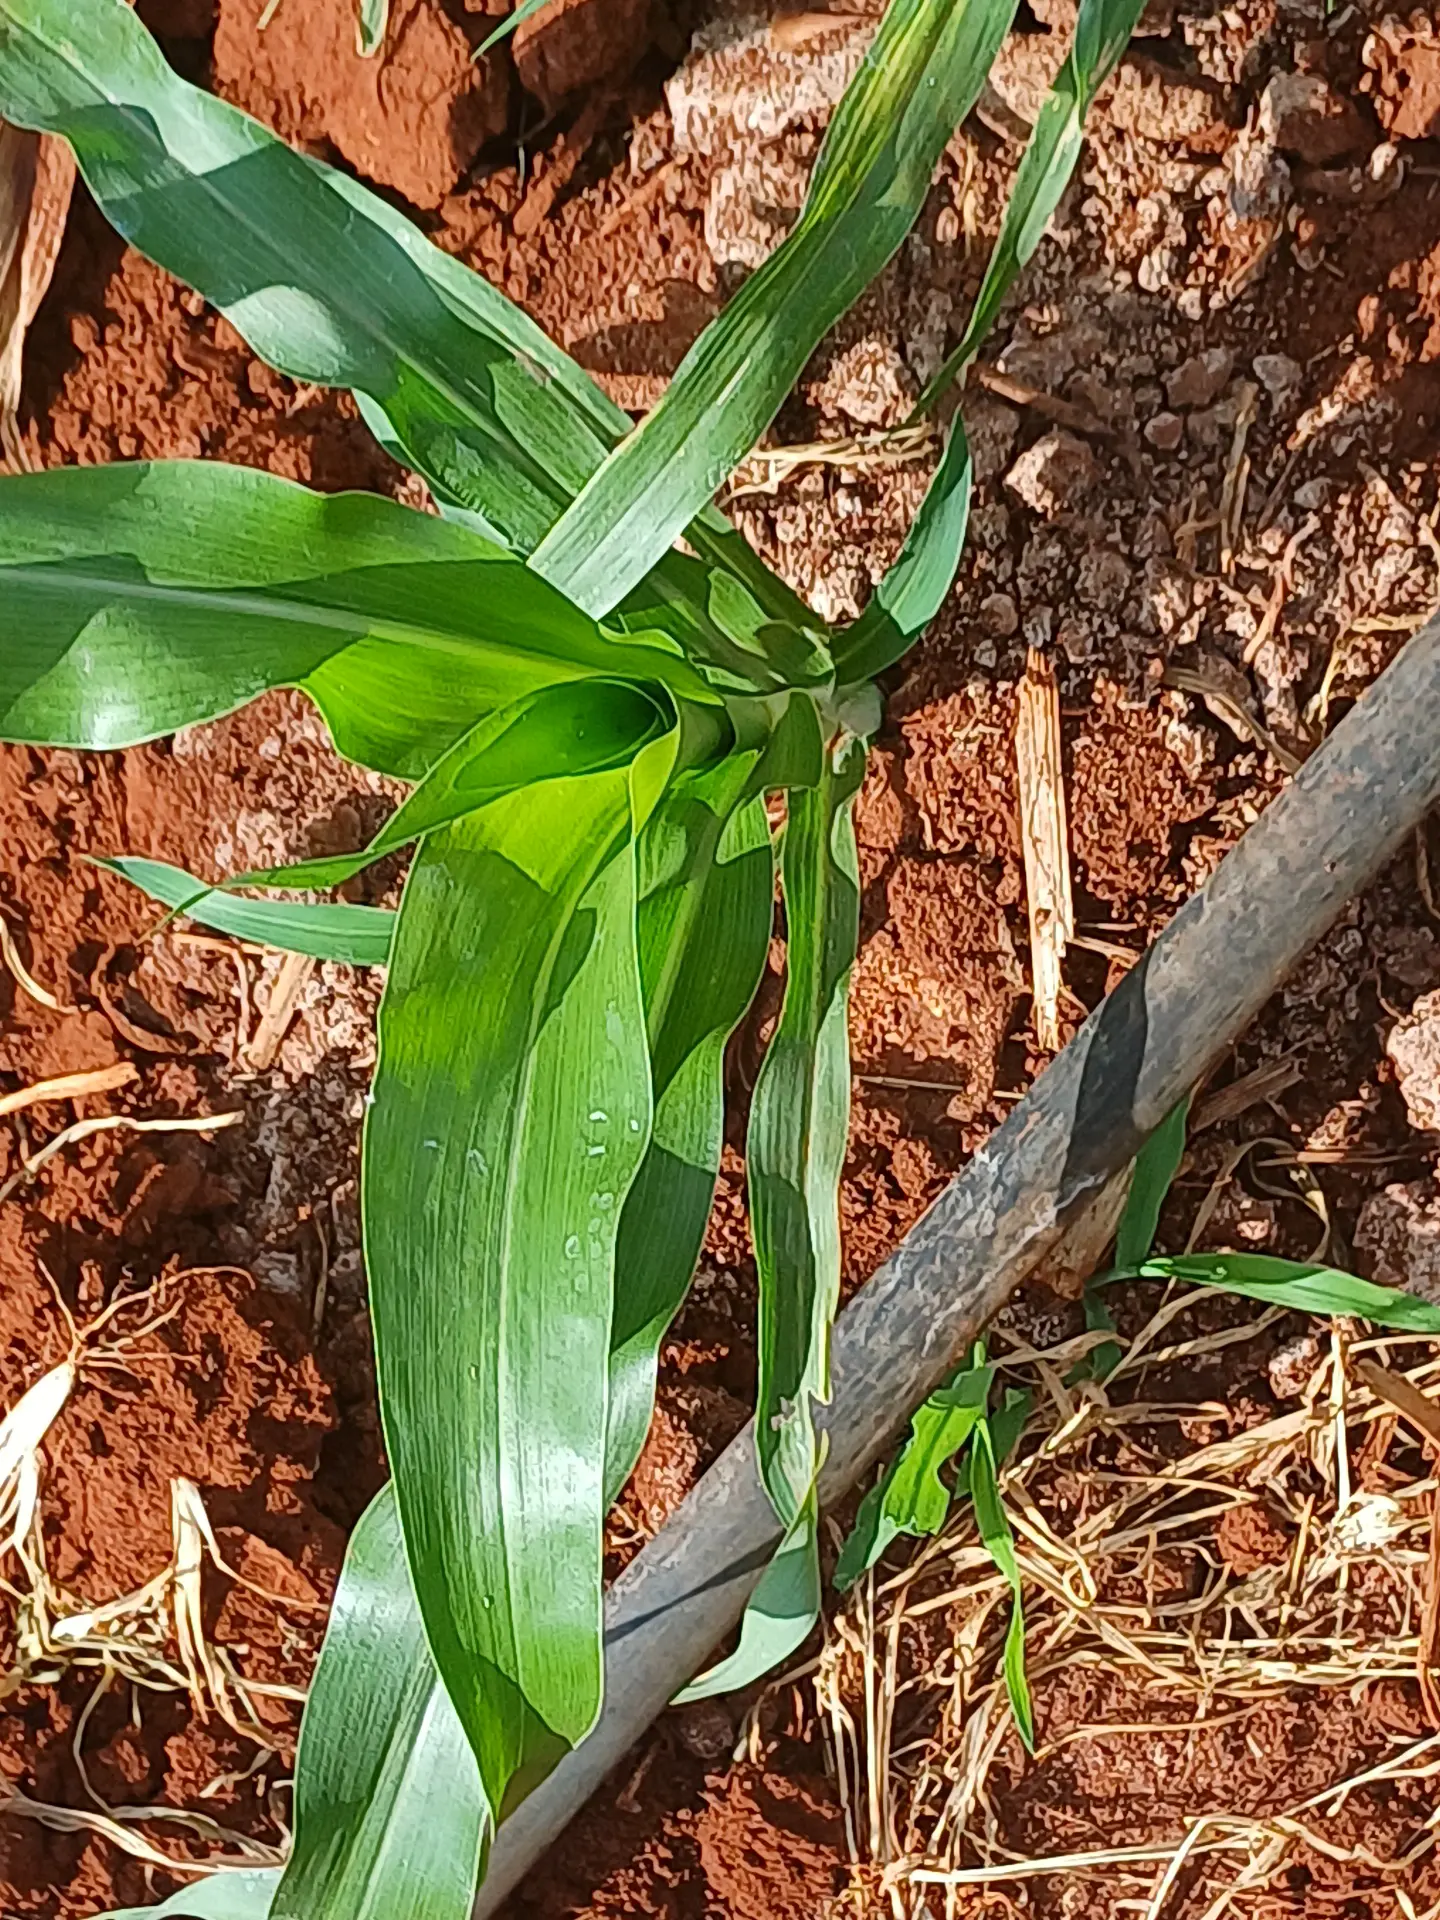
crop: sorghum
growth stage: vegetative
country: Kenya
